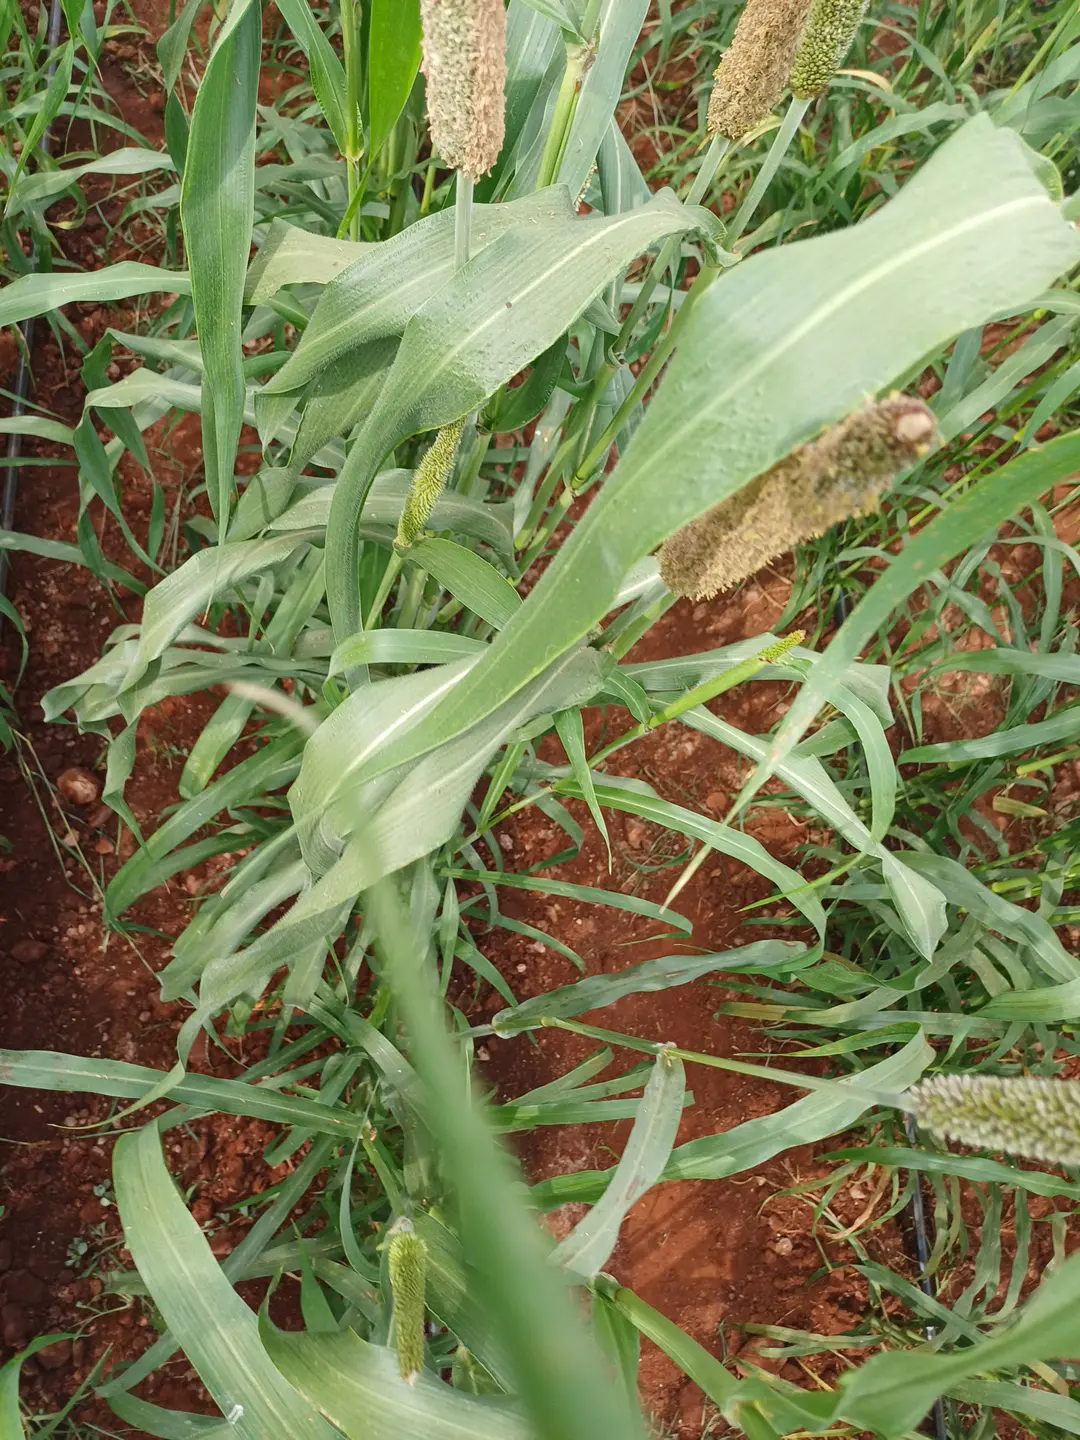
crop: pearl millet
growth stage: flowering
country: Kenya
